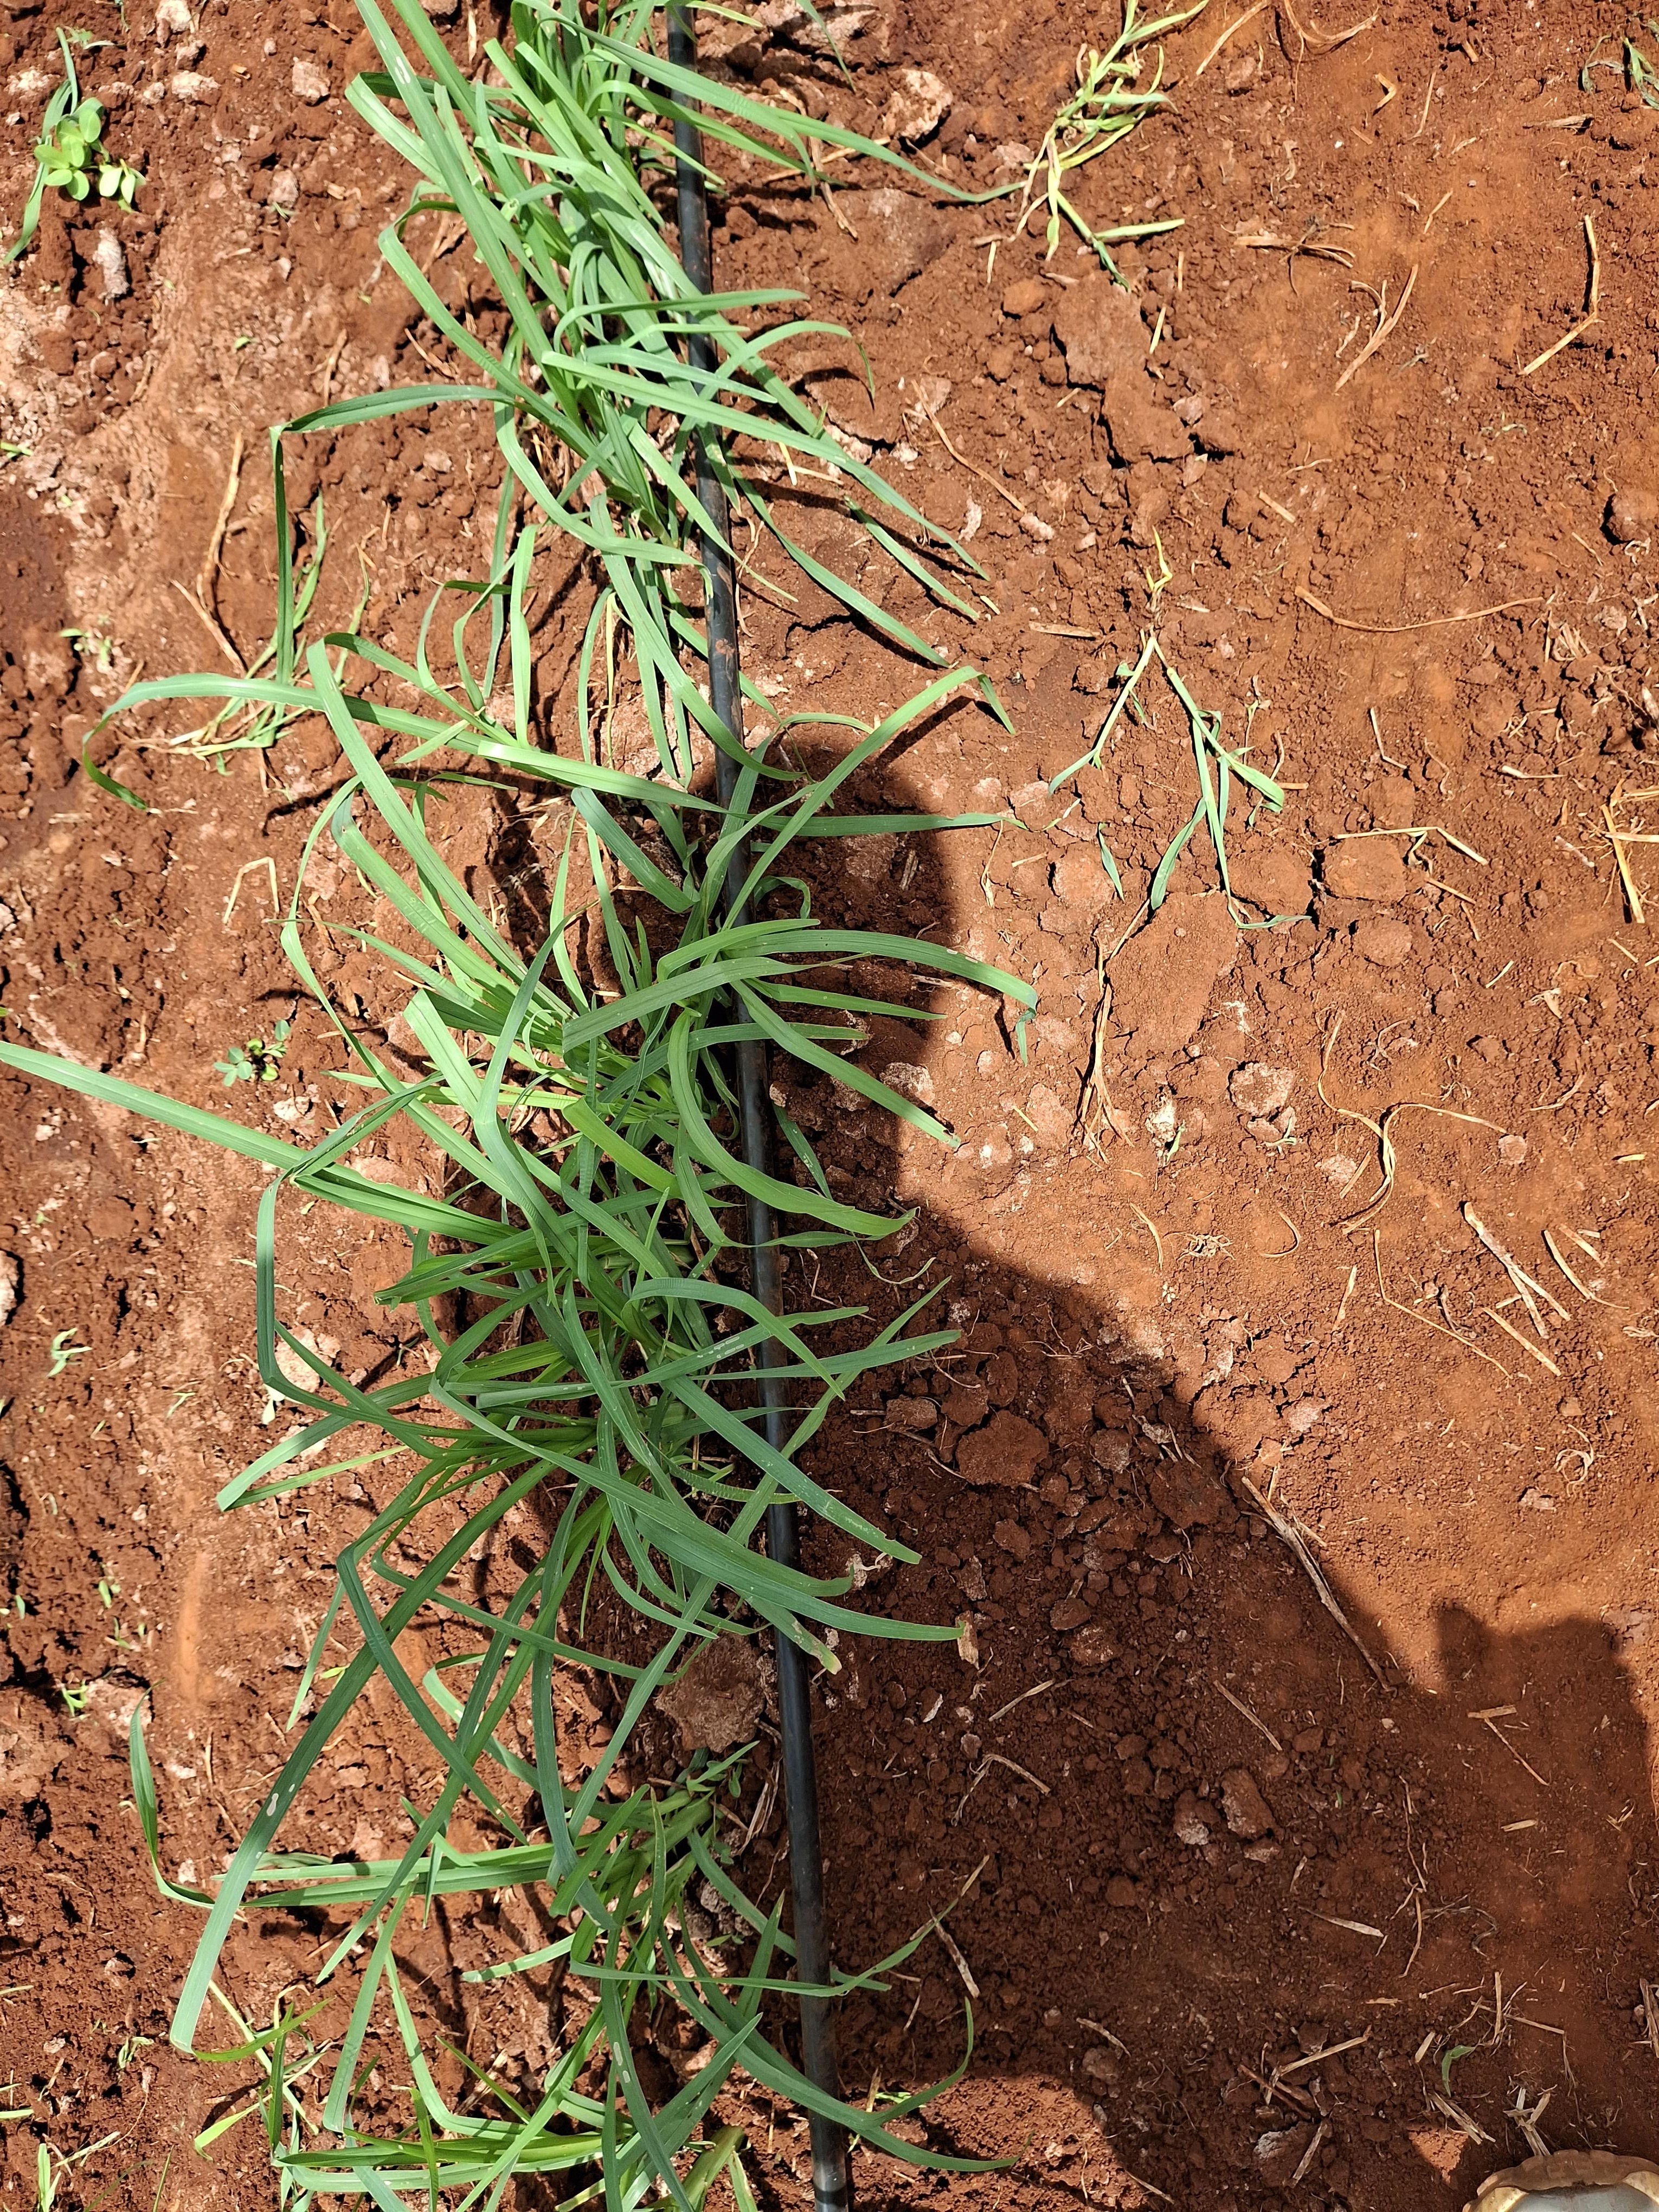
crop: finger millet
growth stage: vegetative
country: Kenya
